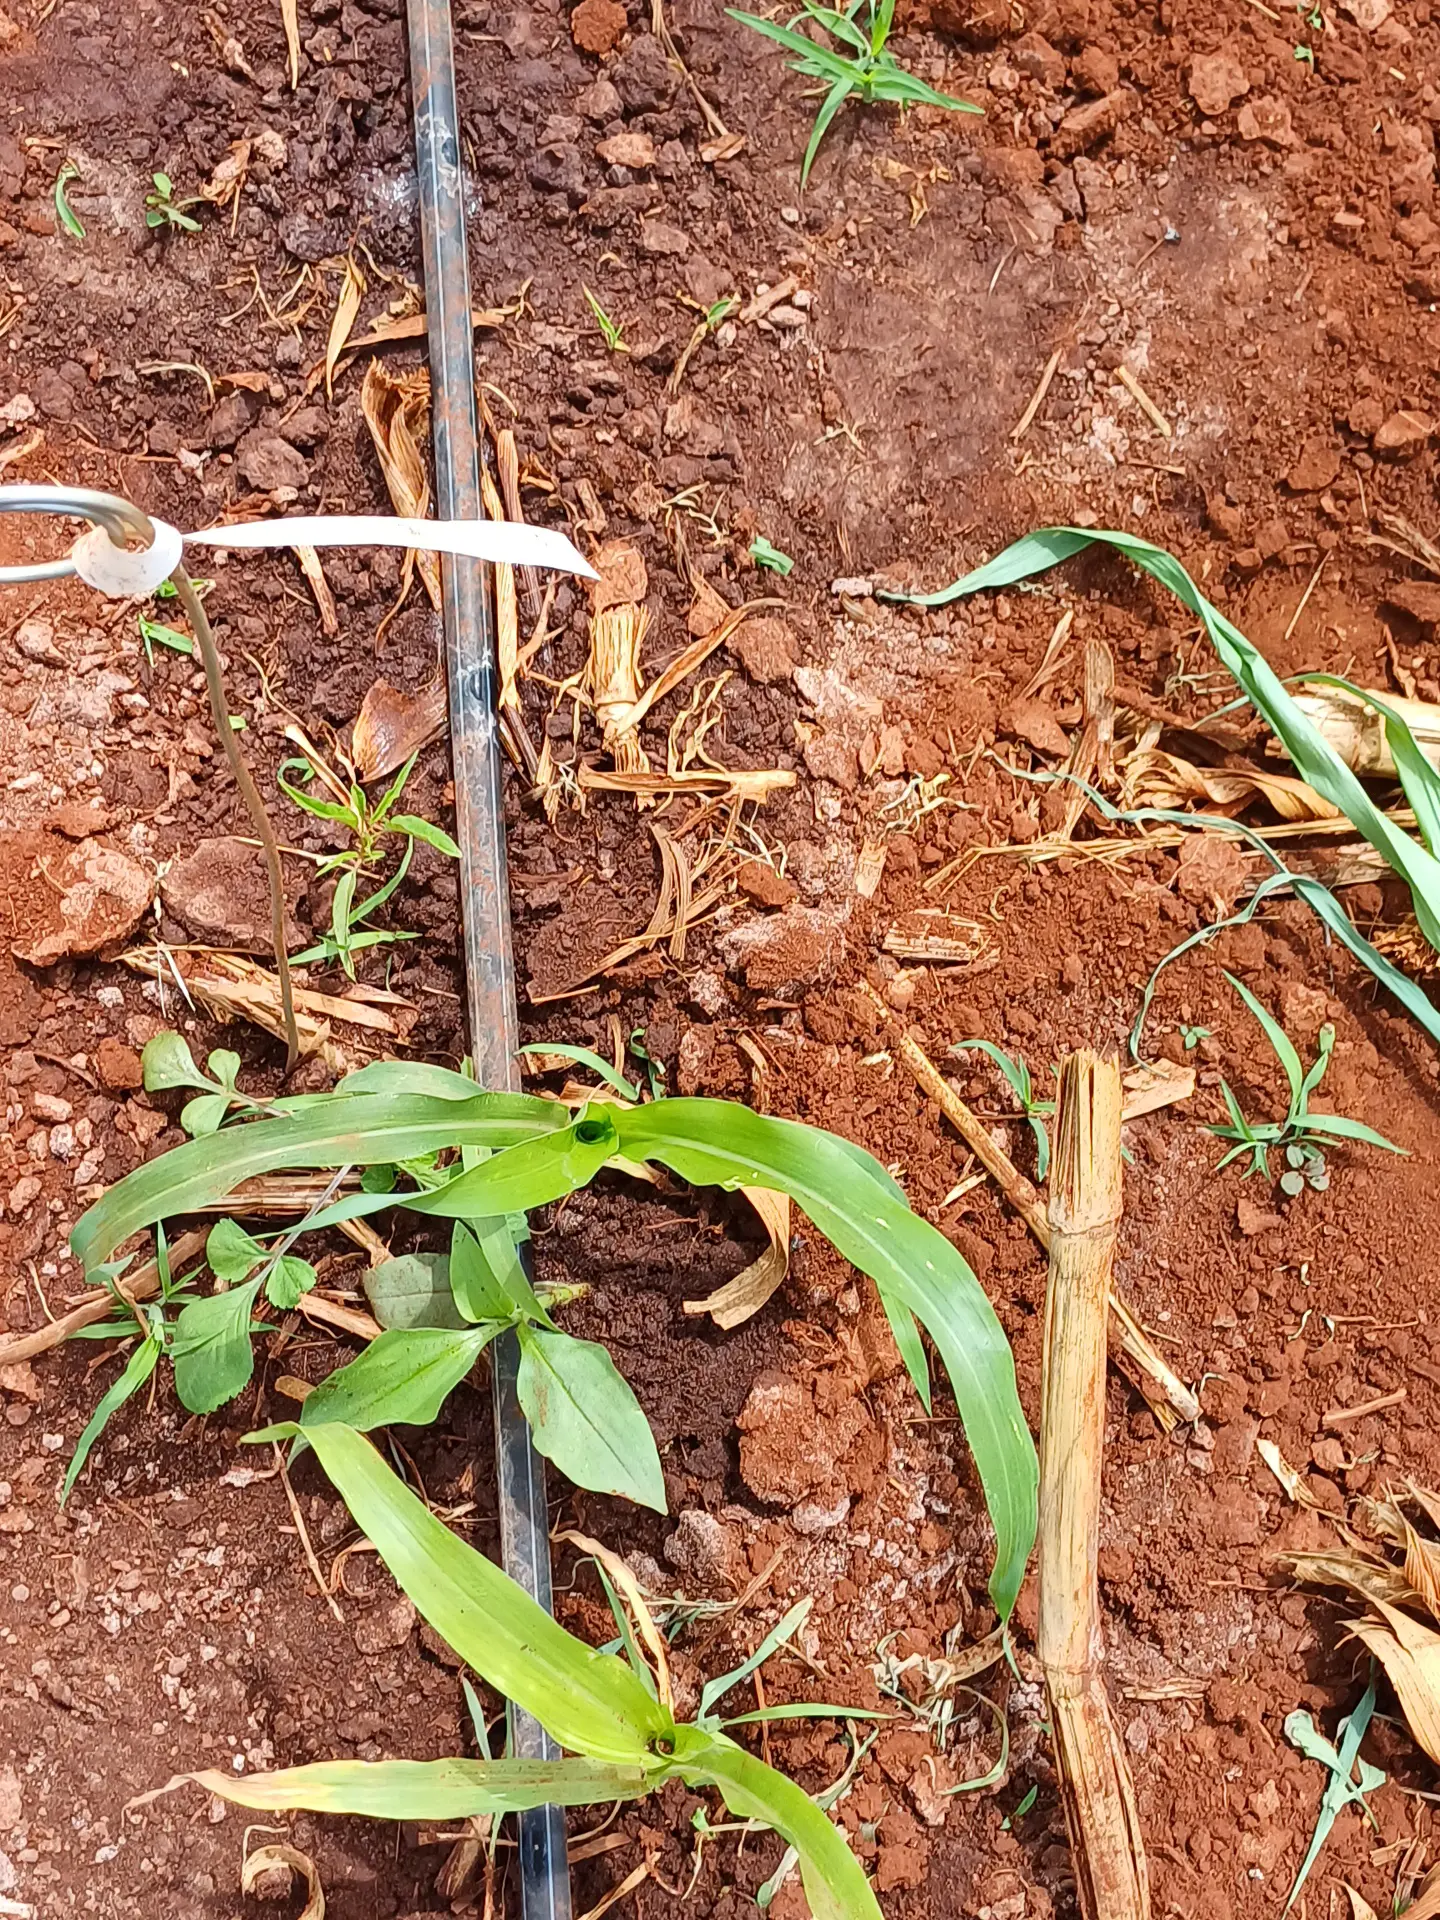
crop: sorghum
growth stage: vegetative
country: Kenya
